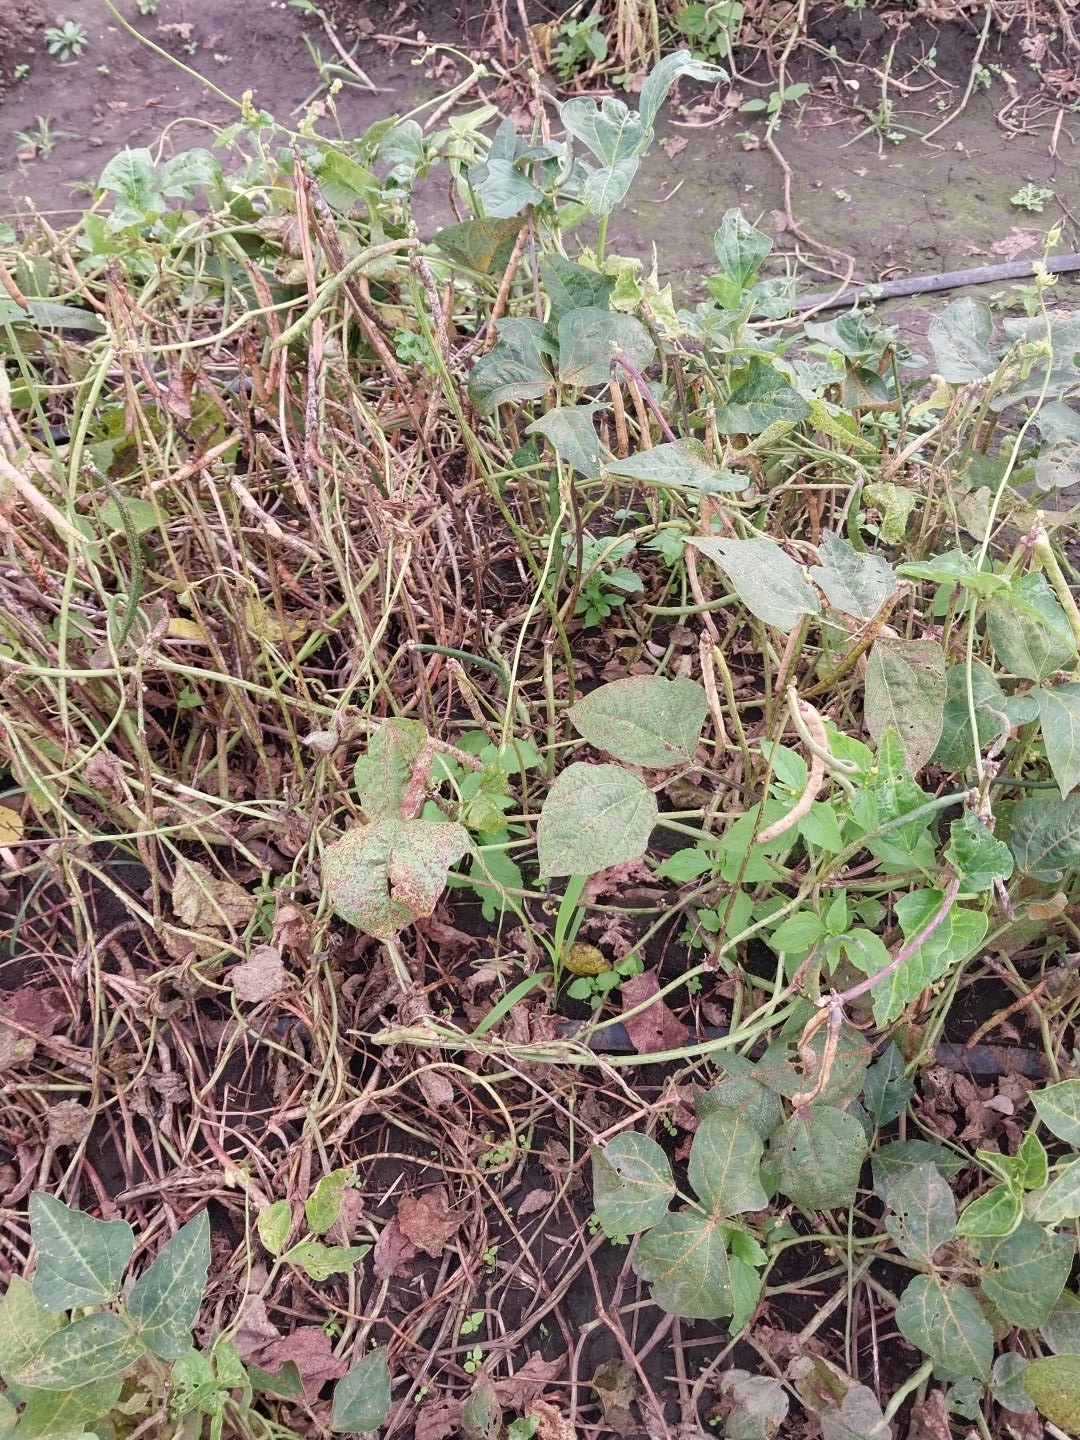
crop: cowpea
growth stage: development pod
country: Tanzania
